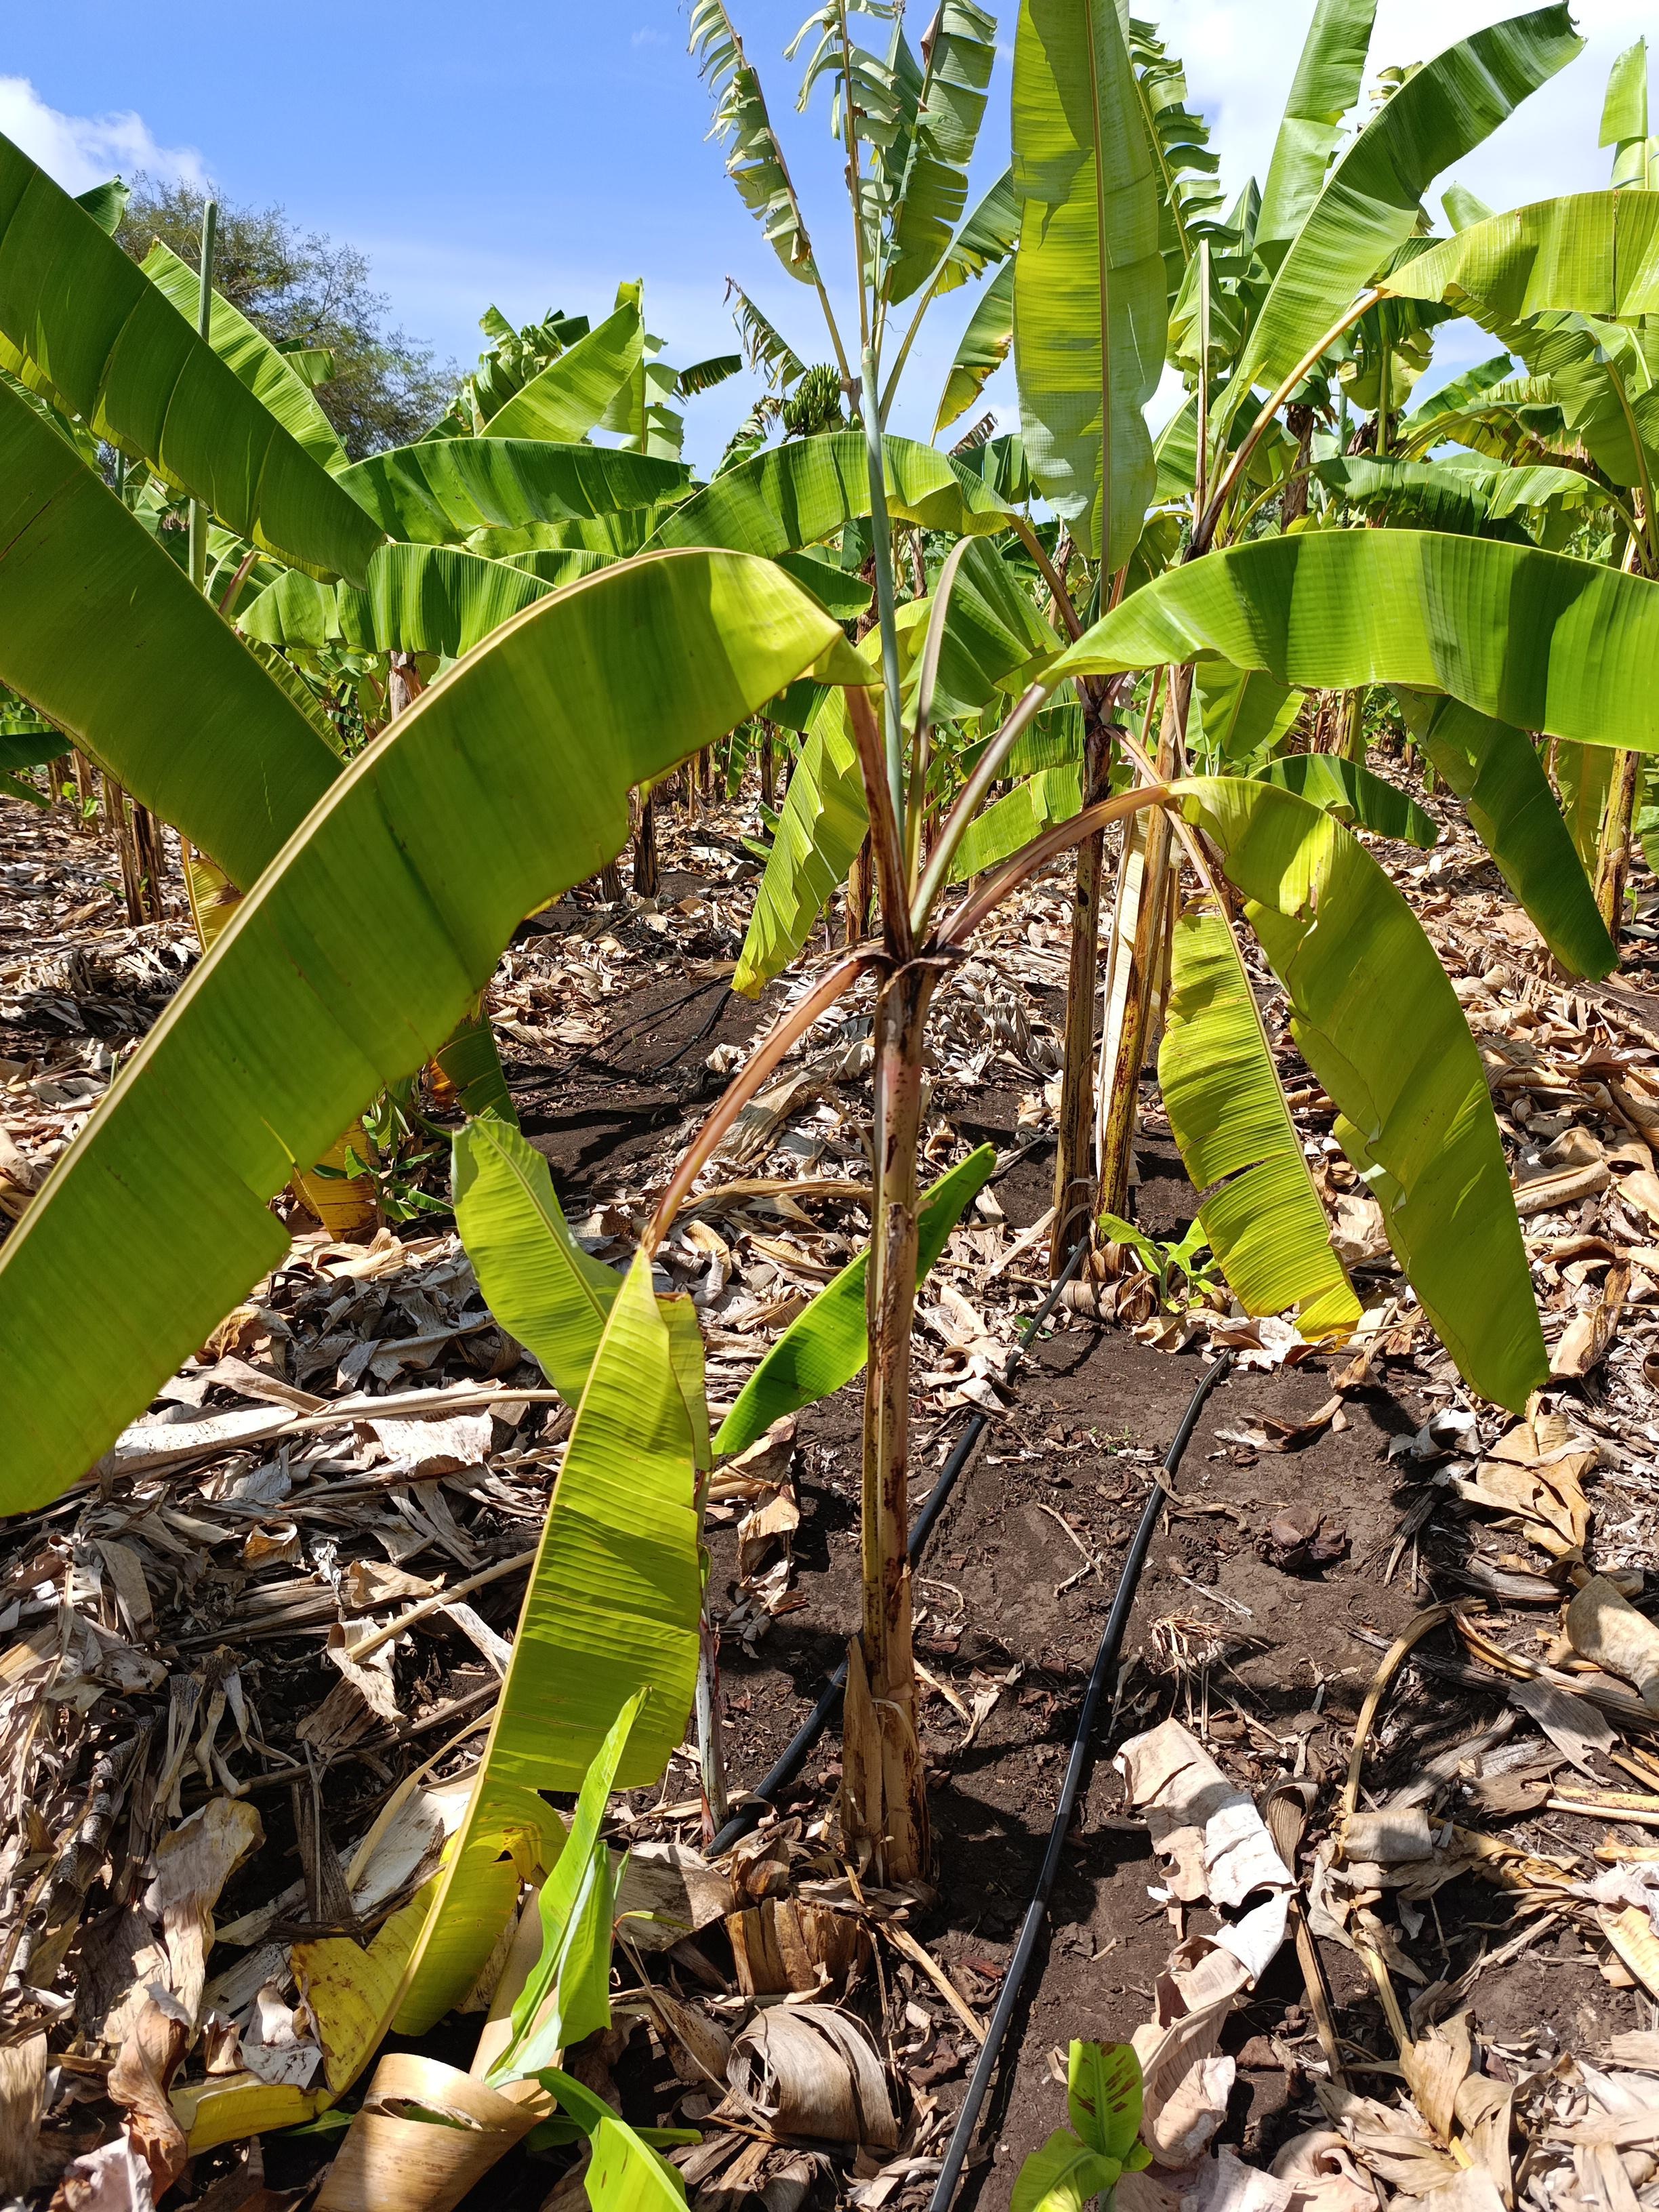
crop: banana
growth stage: vegetative
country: Tanzania
